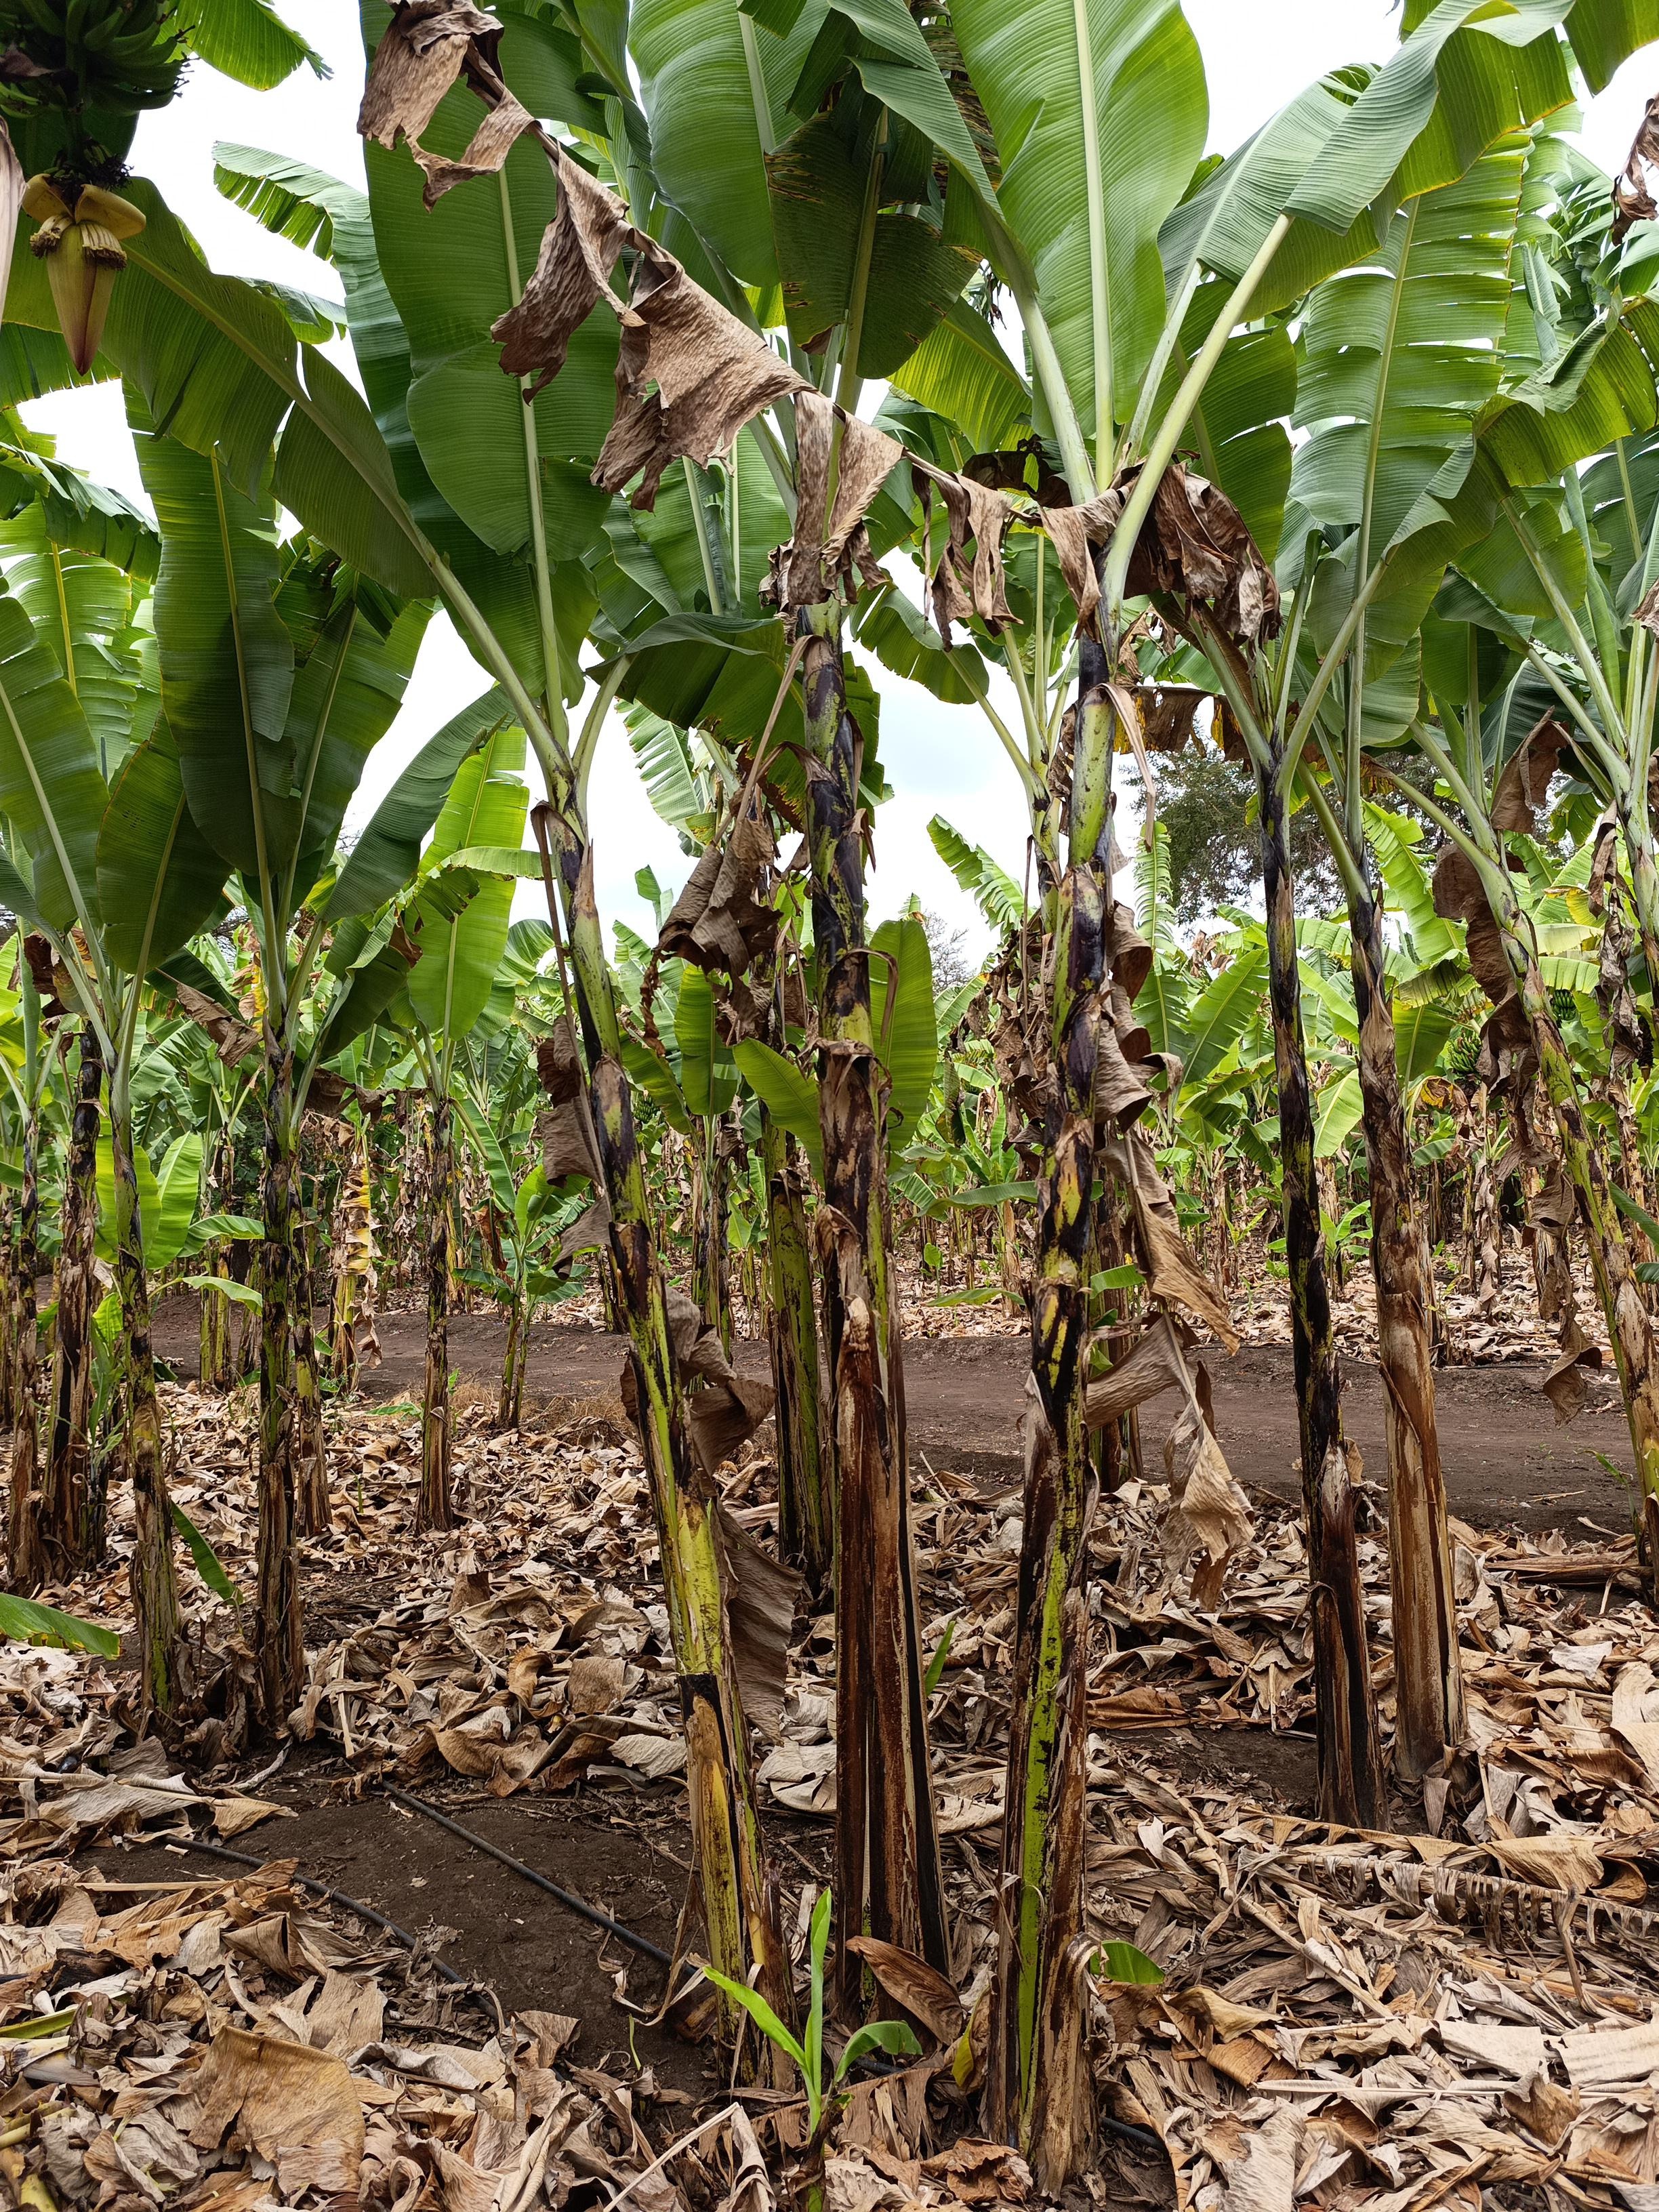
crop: banana
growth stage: vegetative
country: Tanzania
